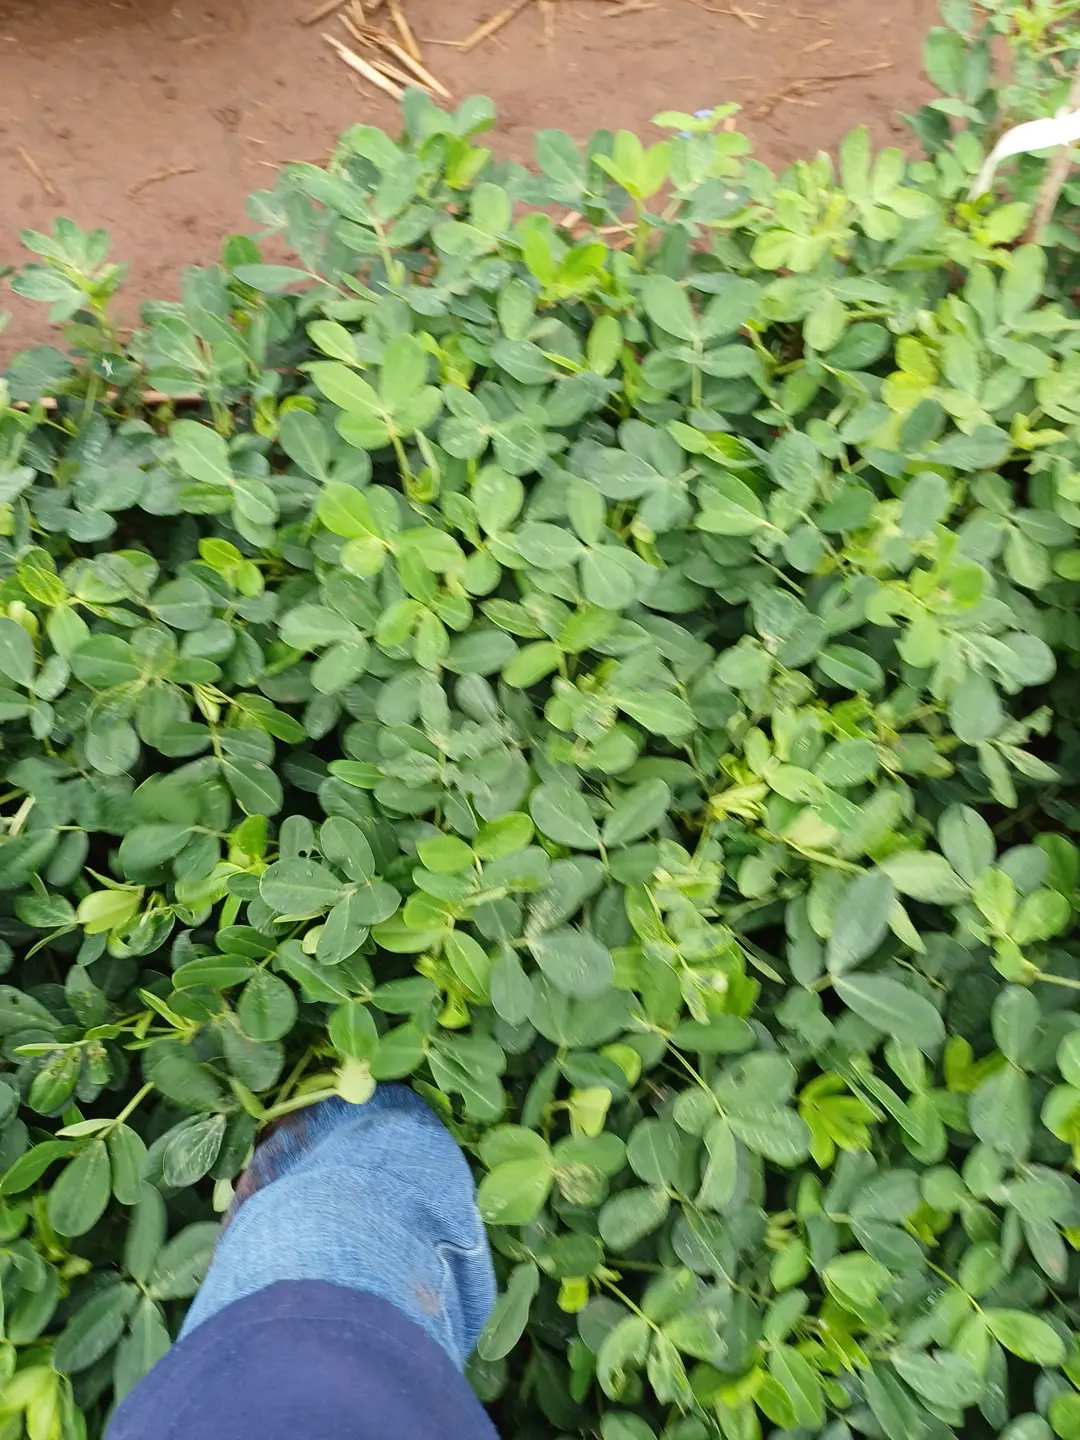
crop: groundnut
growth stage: pegging
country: Kenya
